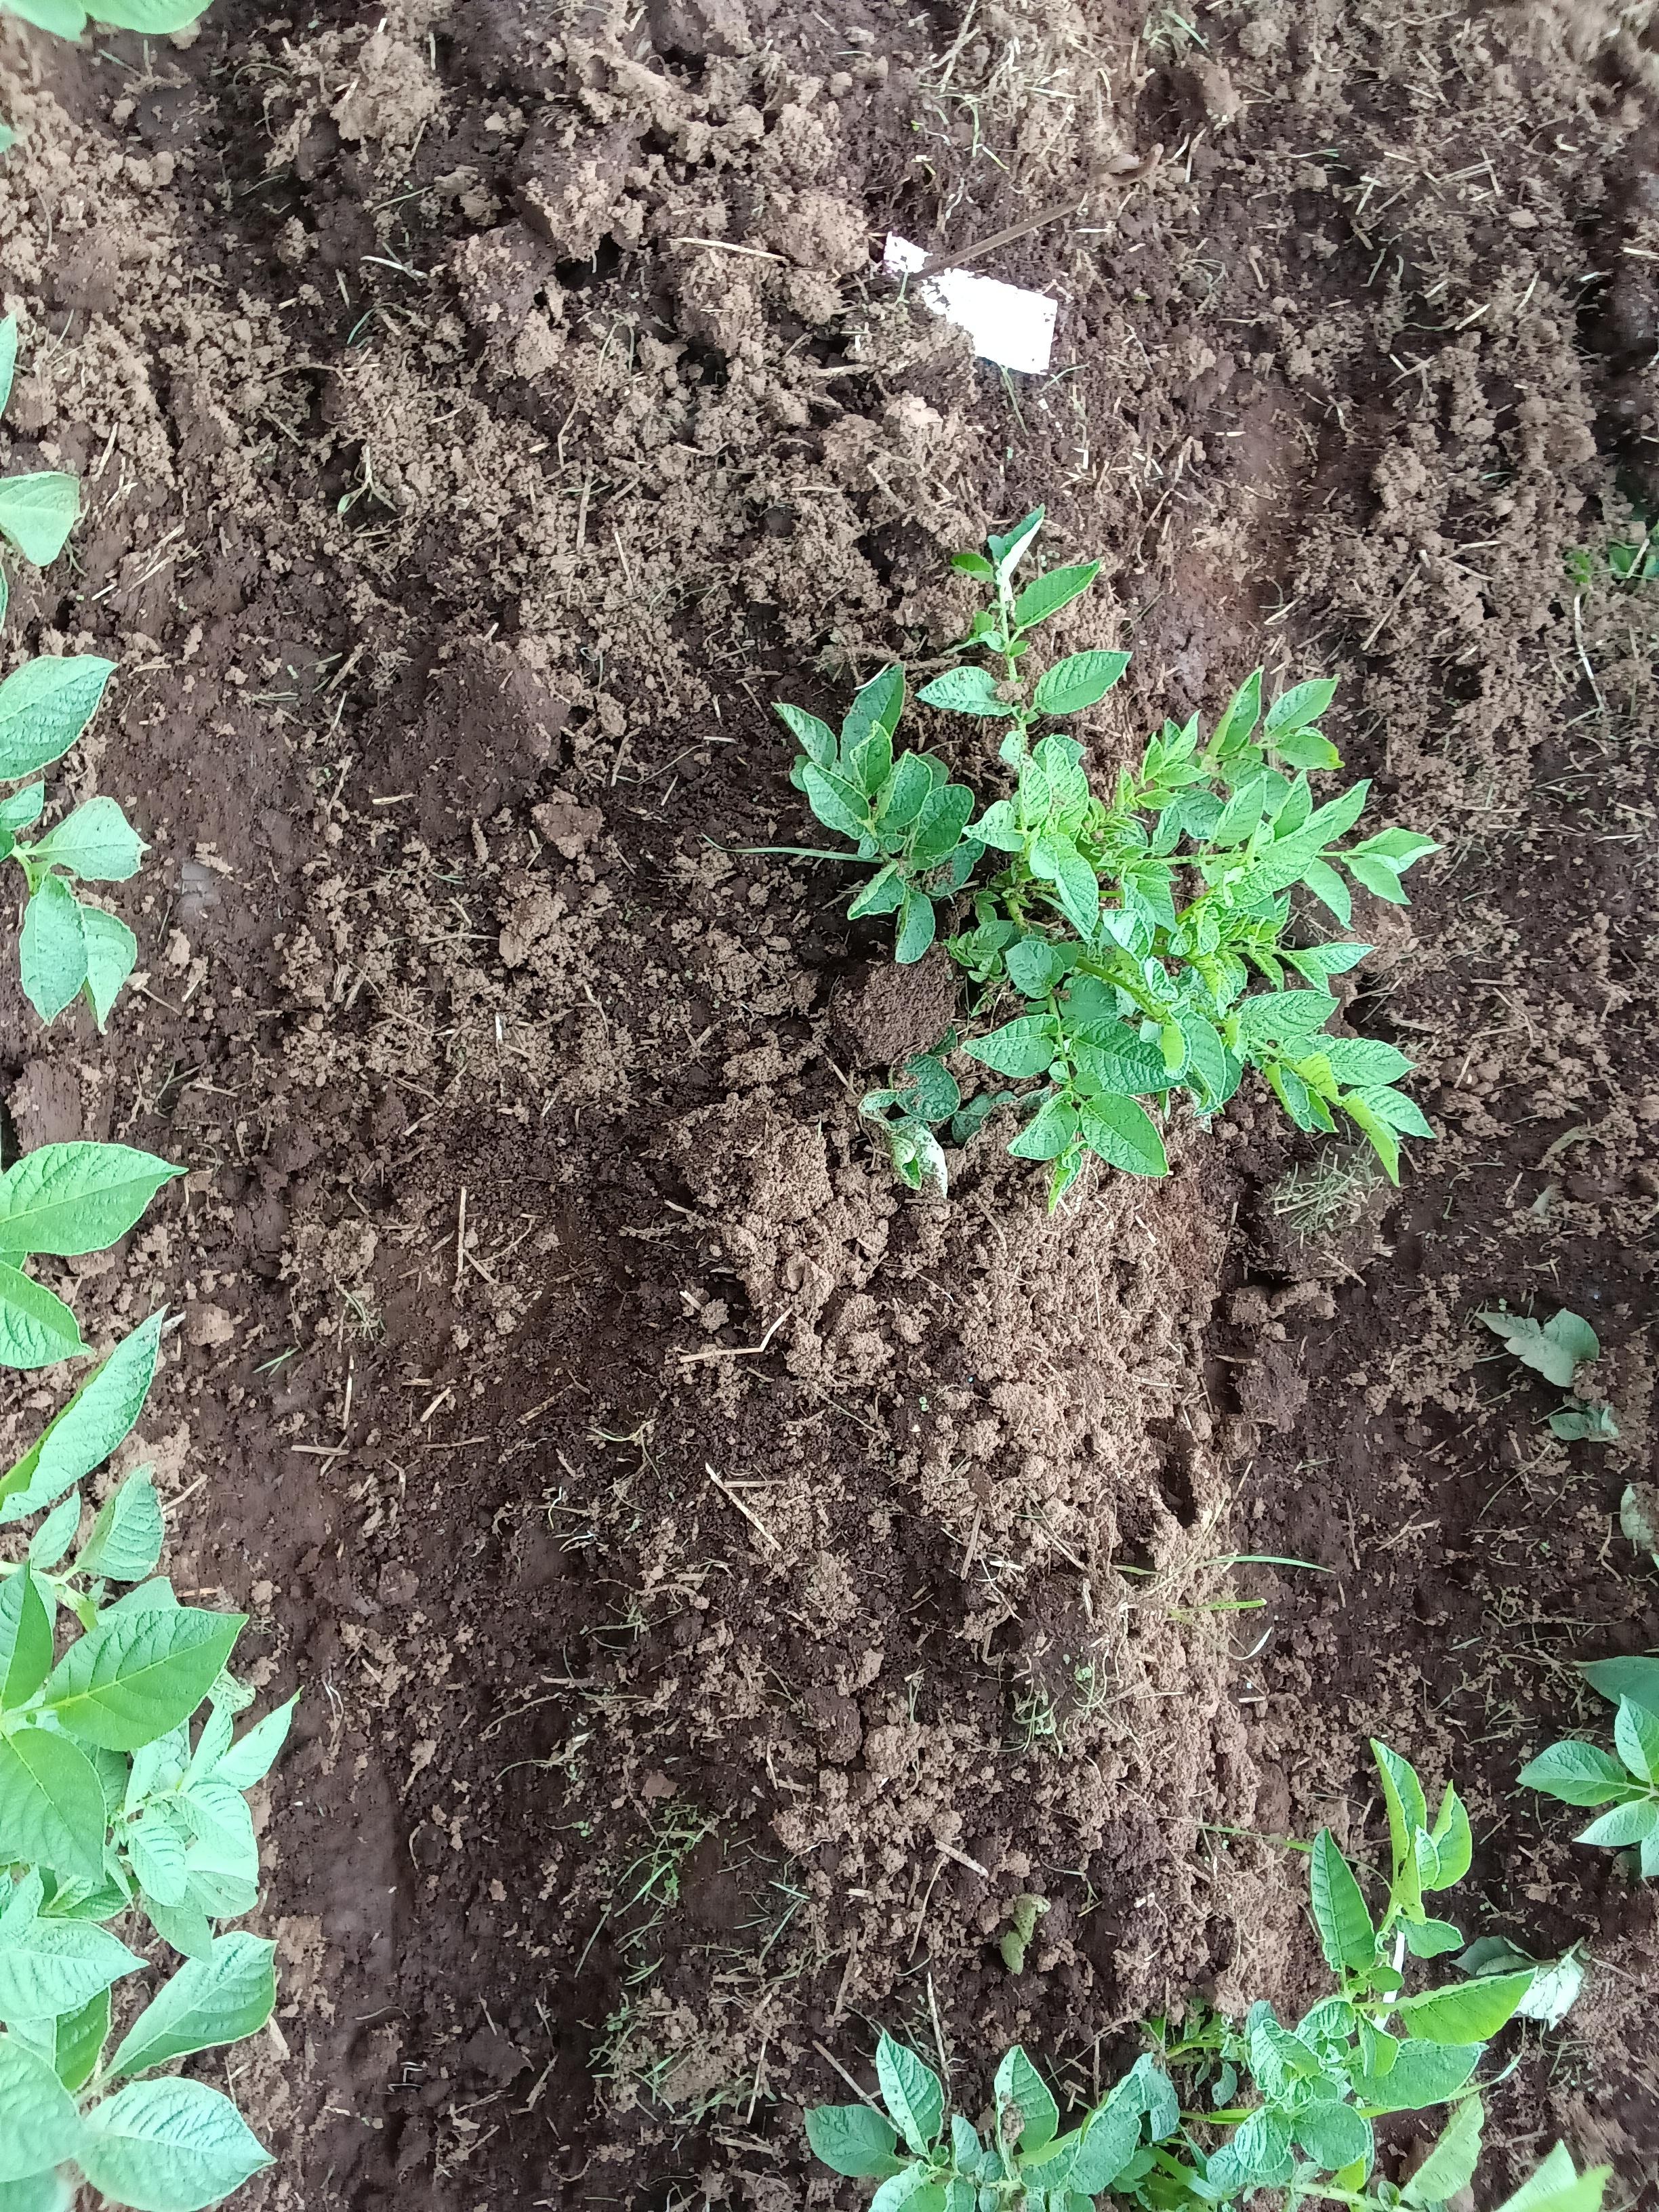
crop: potato
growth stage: vegetative
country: Kenya
